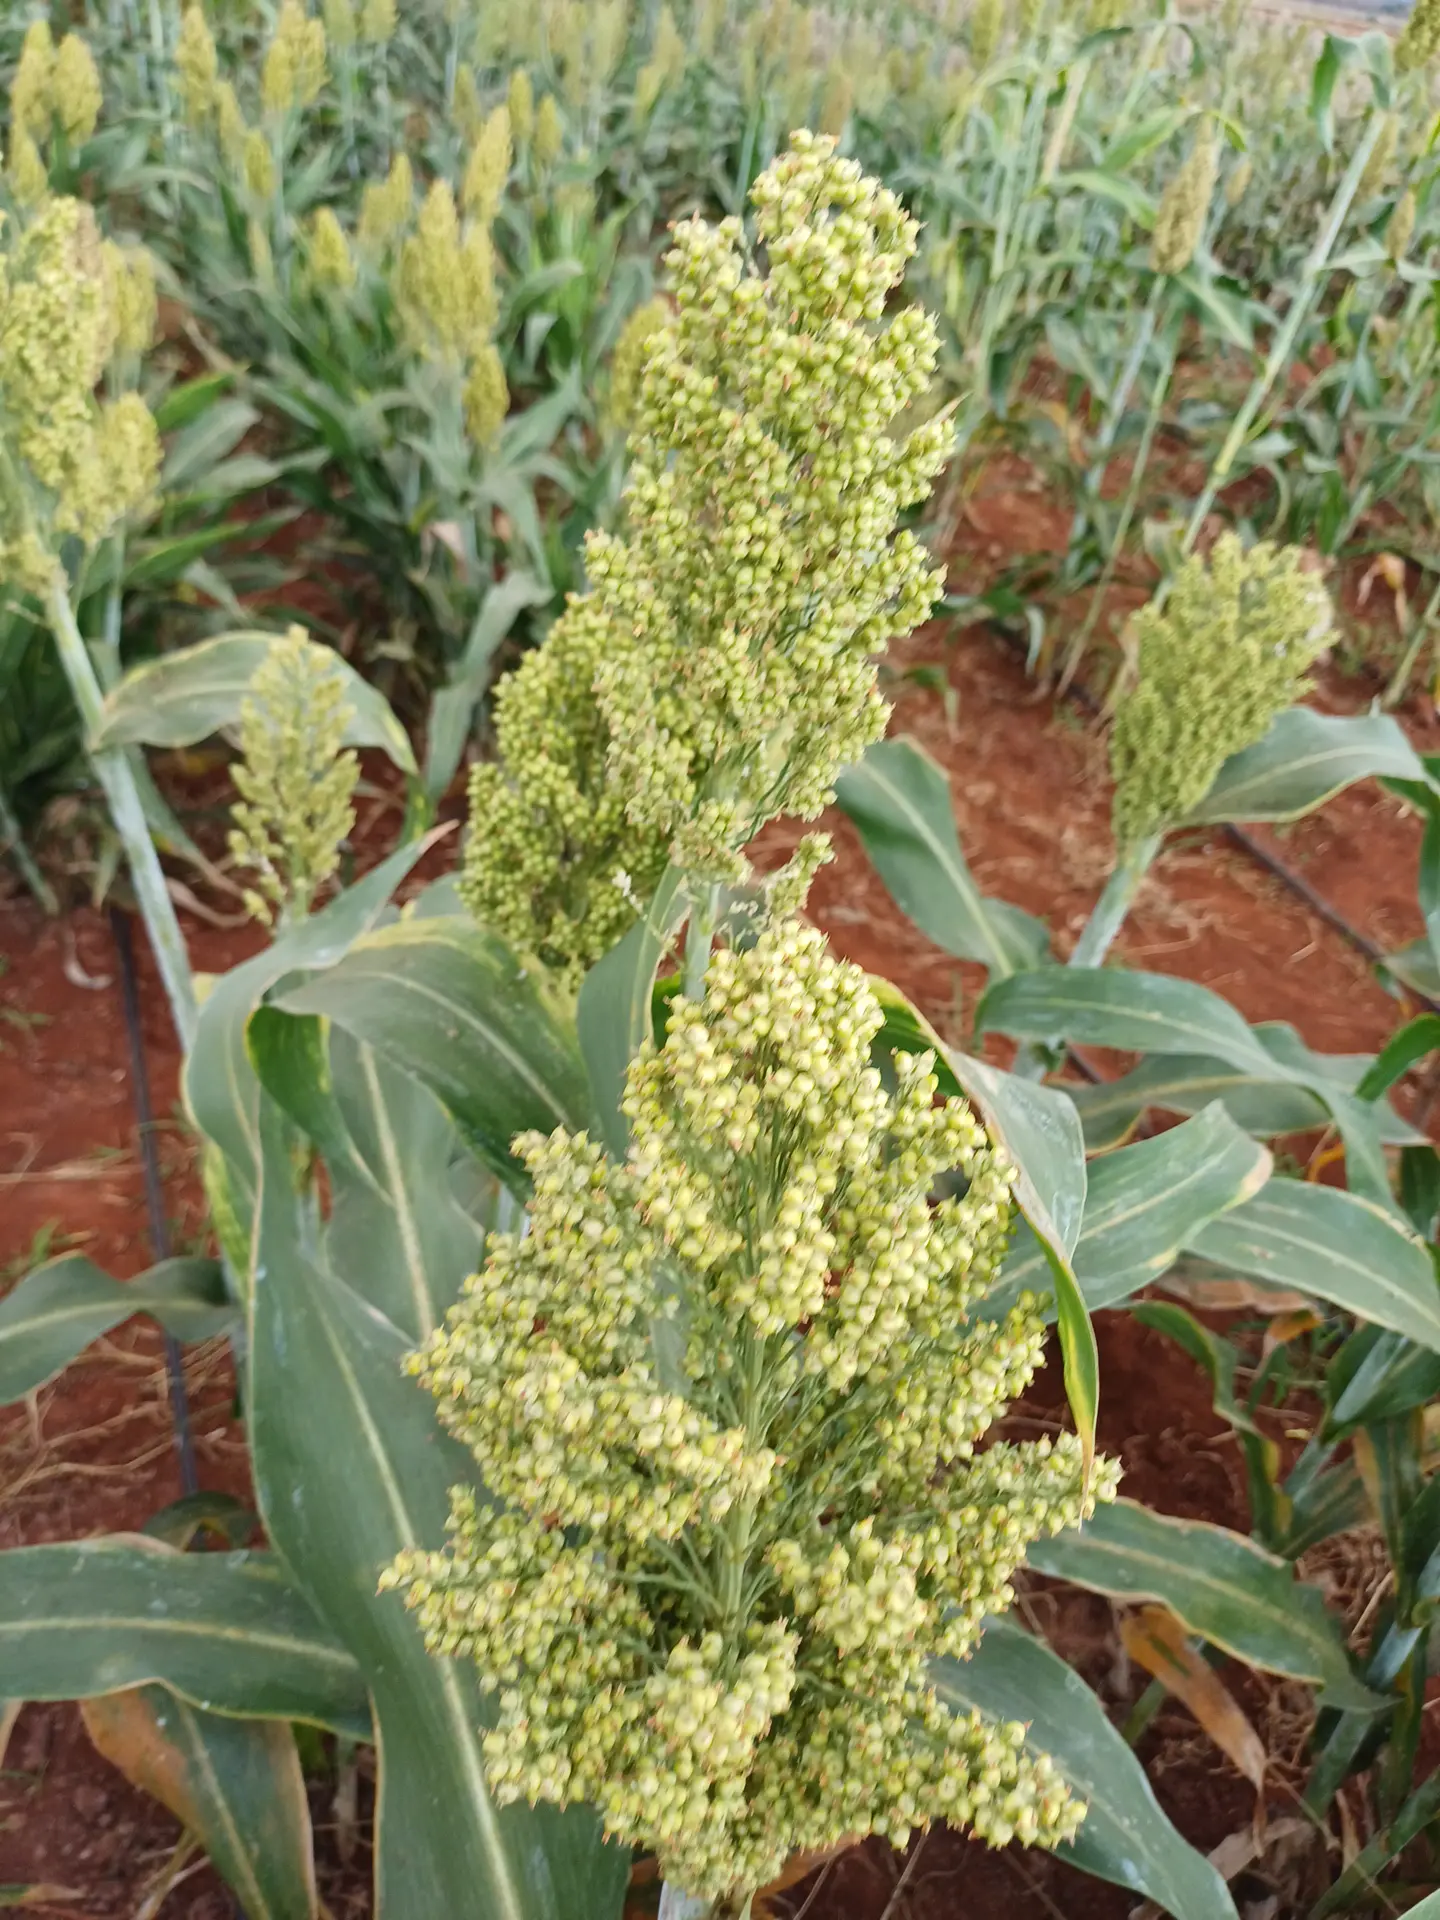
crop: sorghum
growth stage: filling grain
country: Kenya
